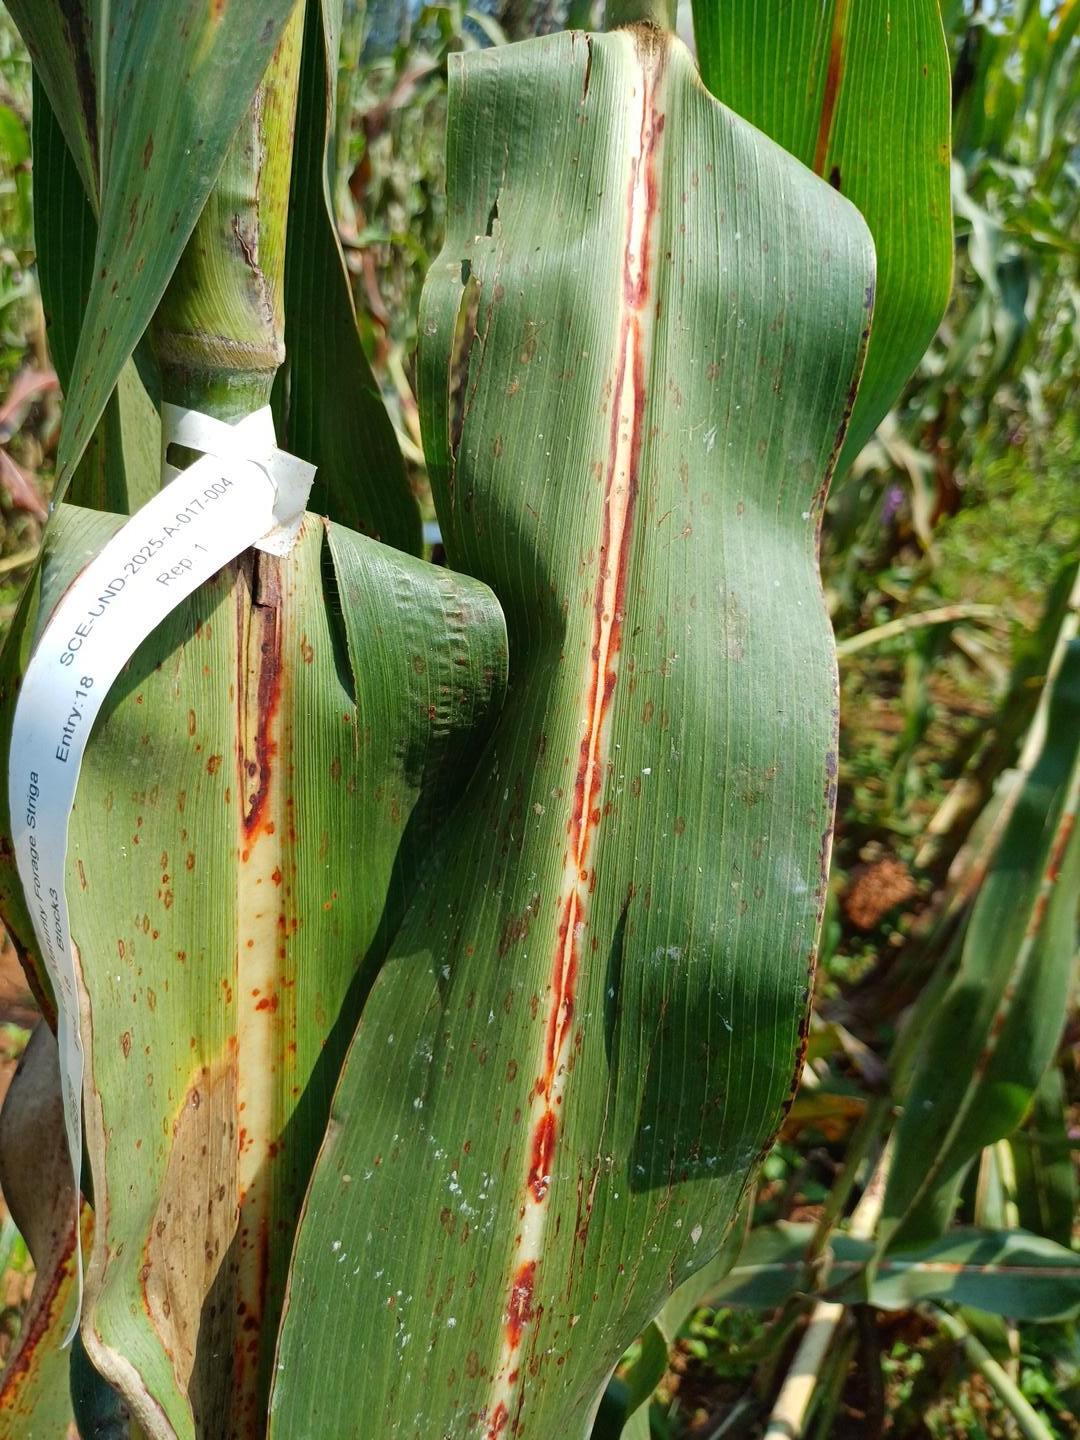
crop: sorghum
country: Kenya
